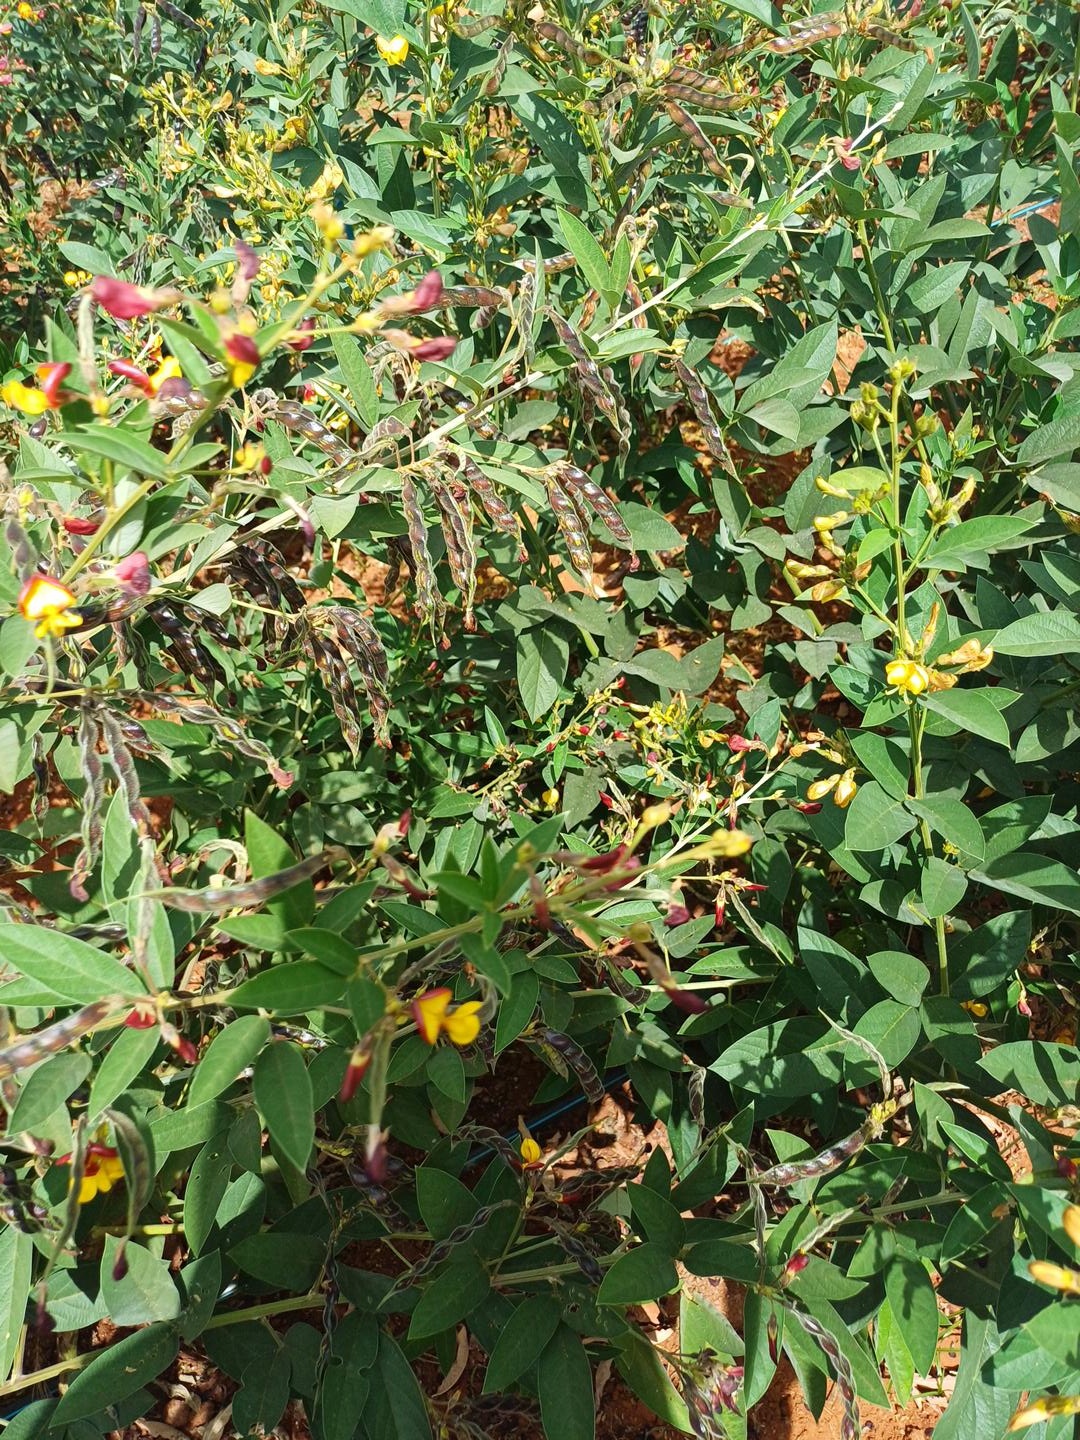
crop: pigeonpea
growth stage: development pod
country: Kenya
